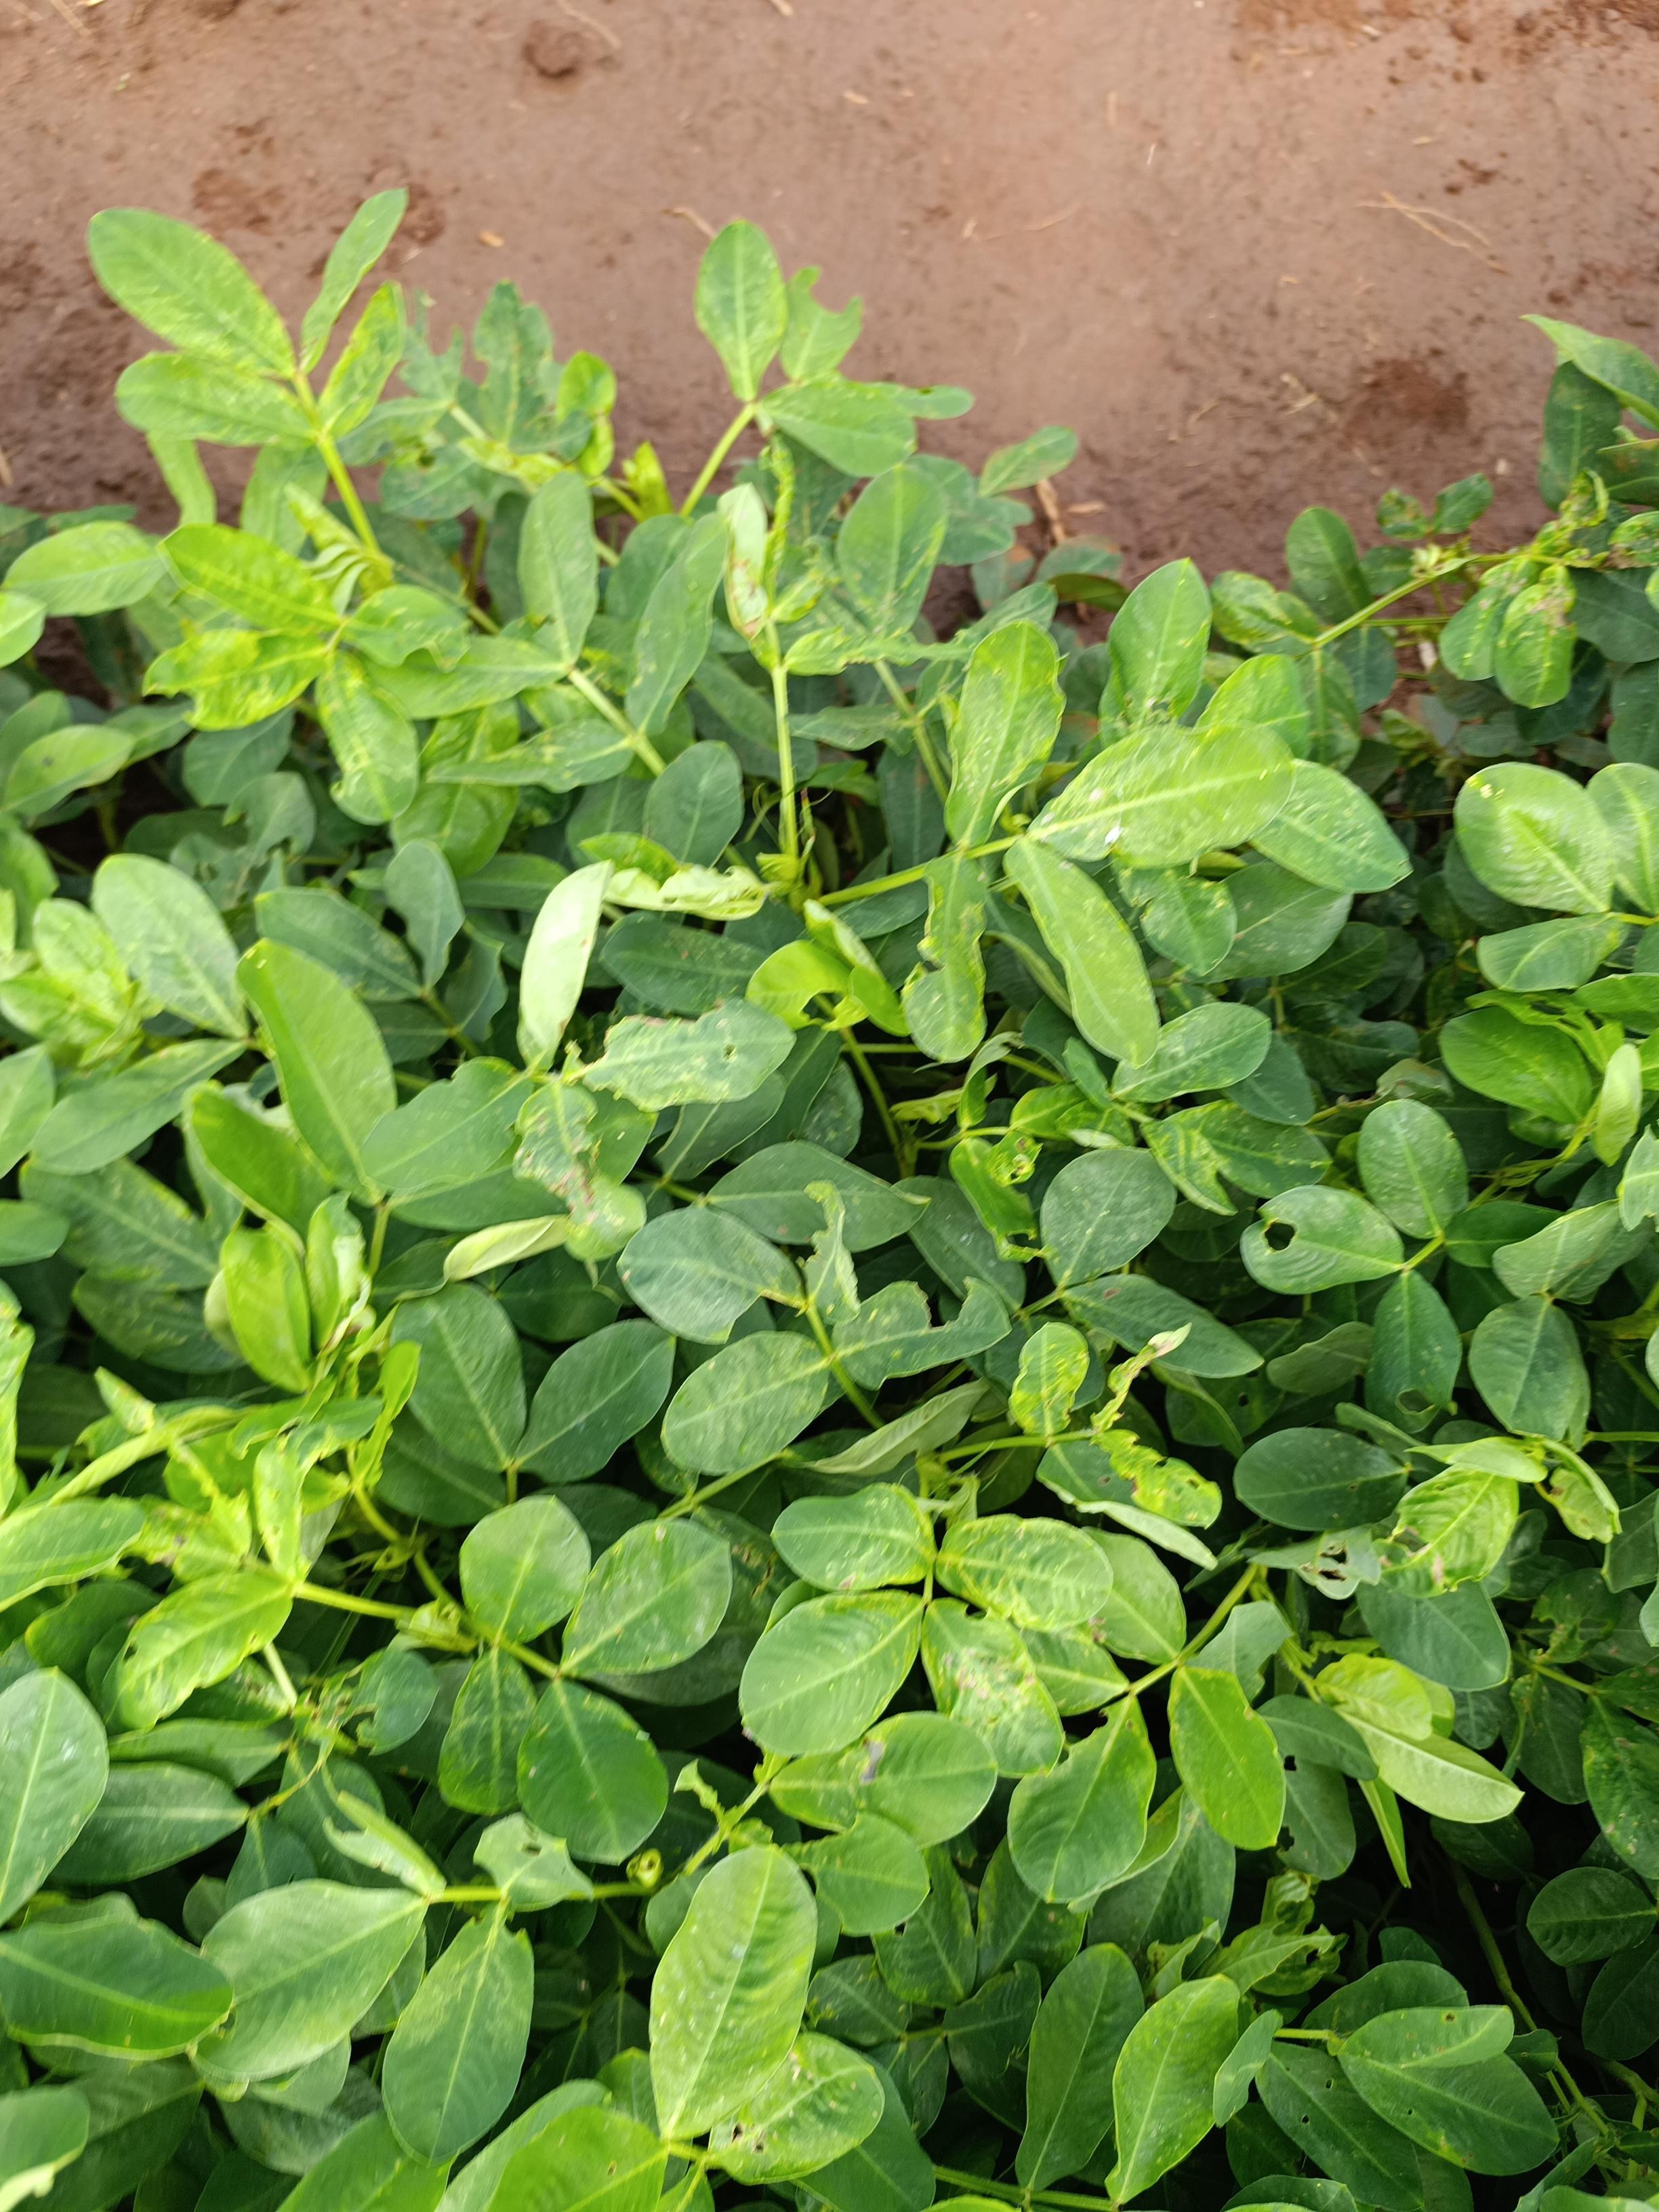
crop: groundnut
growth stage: flowering
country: Kenya
